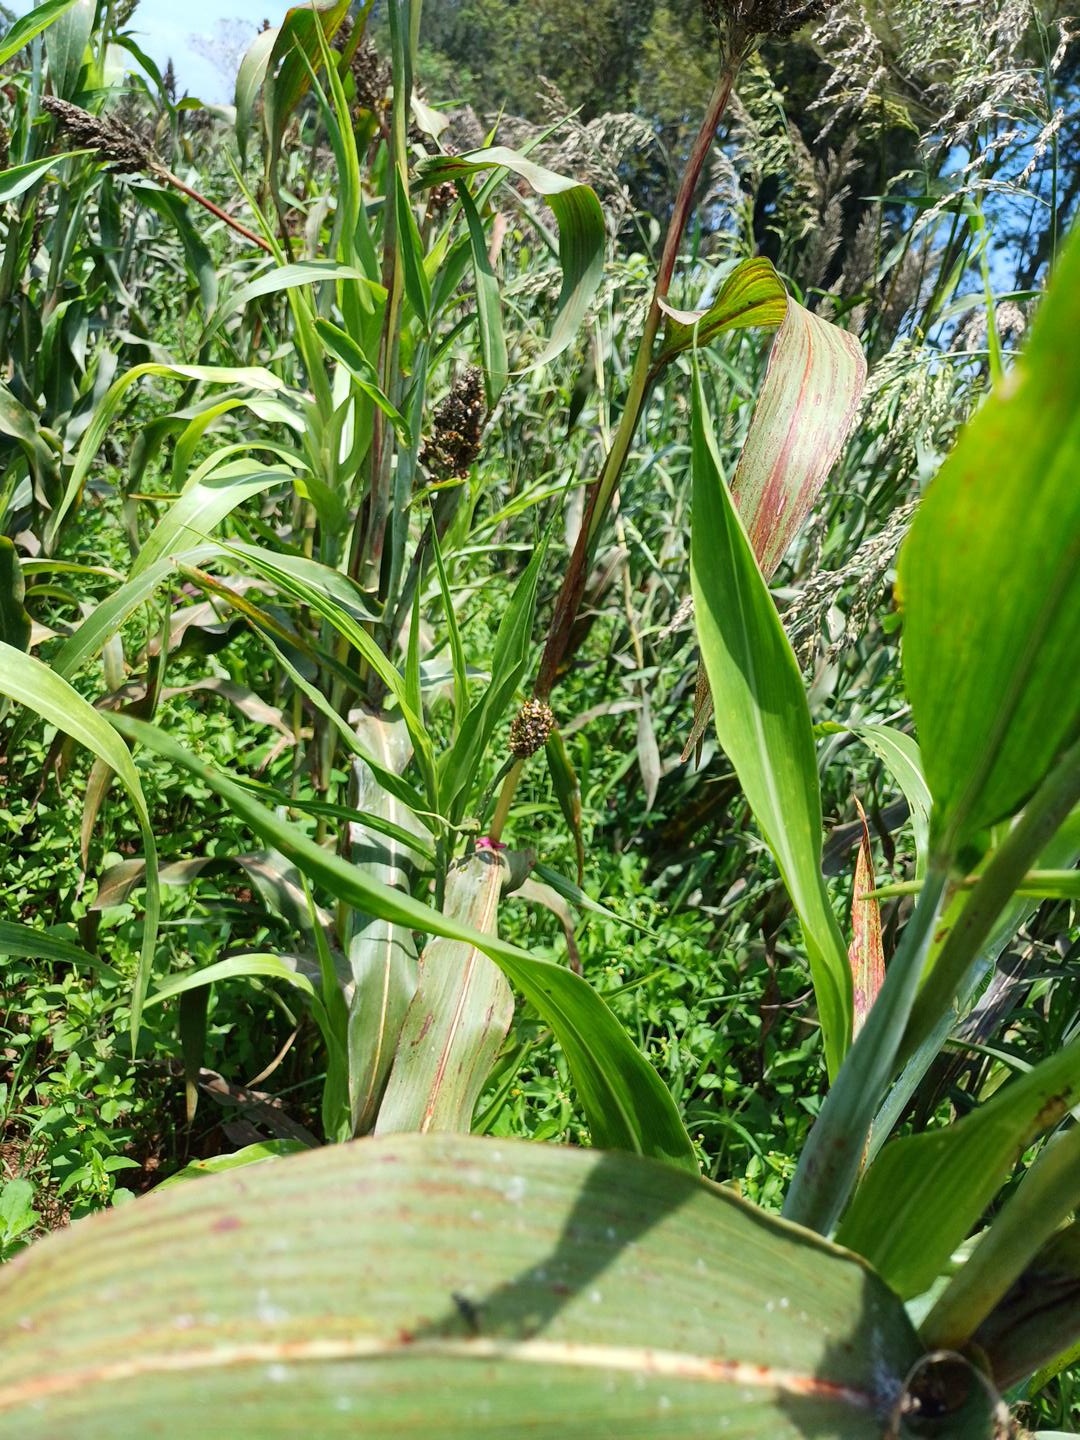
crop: sorghum
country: Kenya
